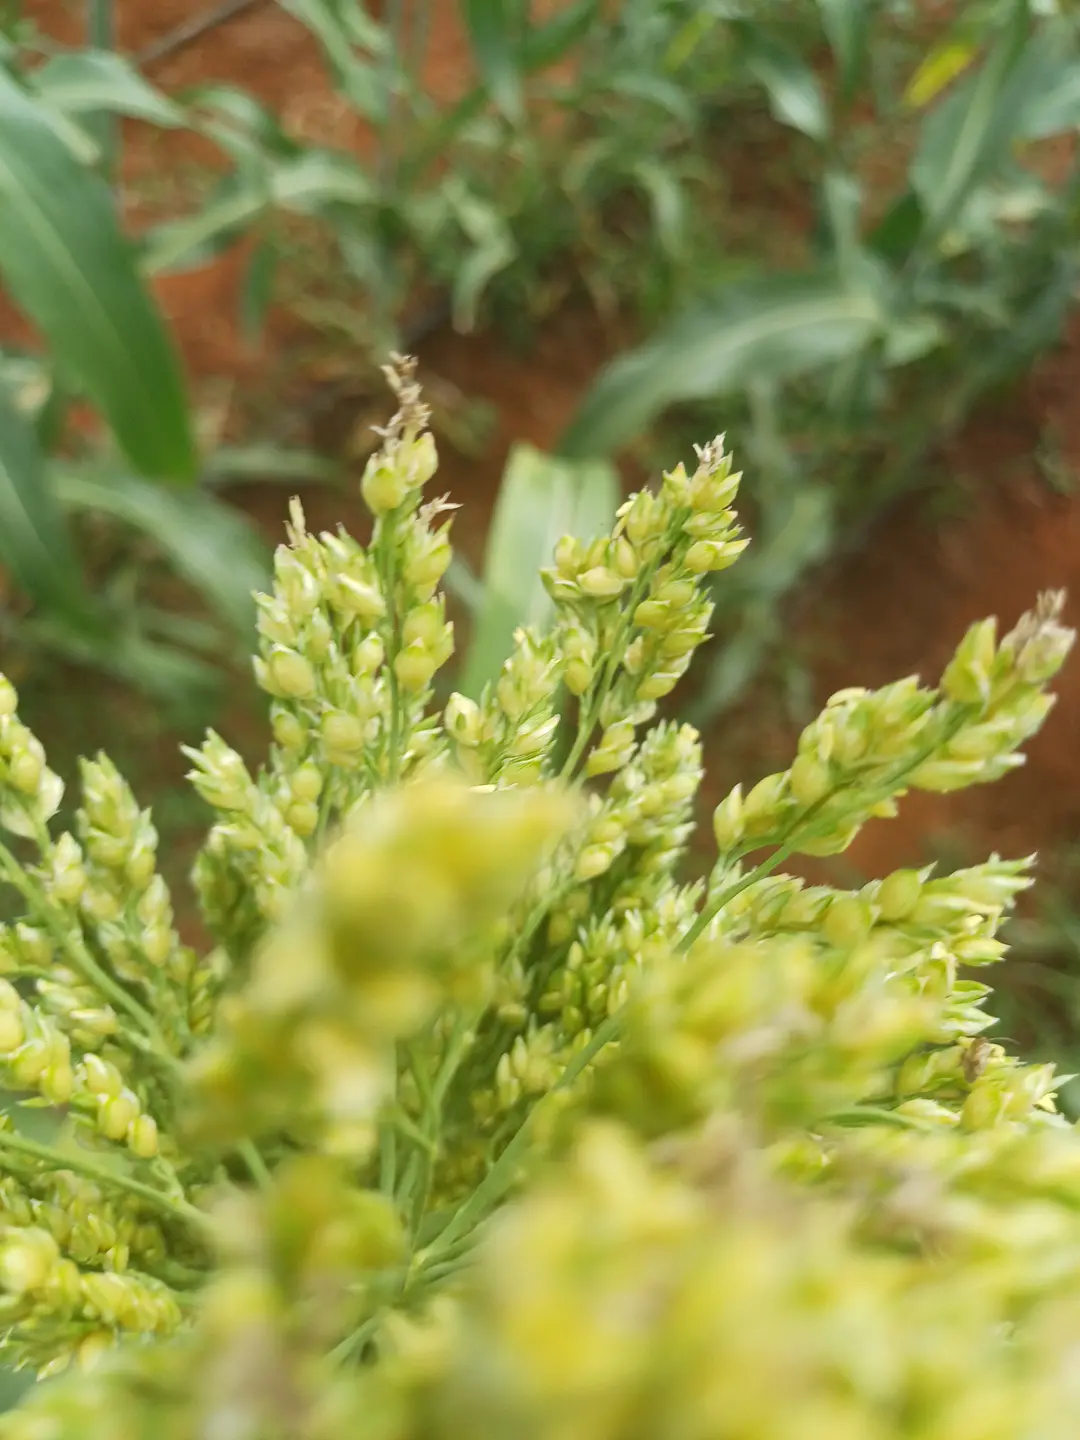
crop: sorghum
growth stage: flowering
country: Kenya
